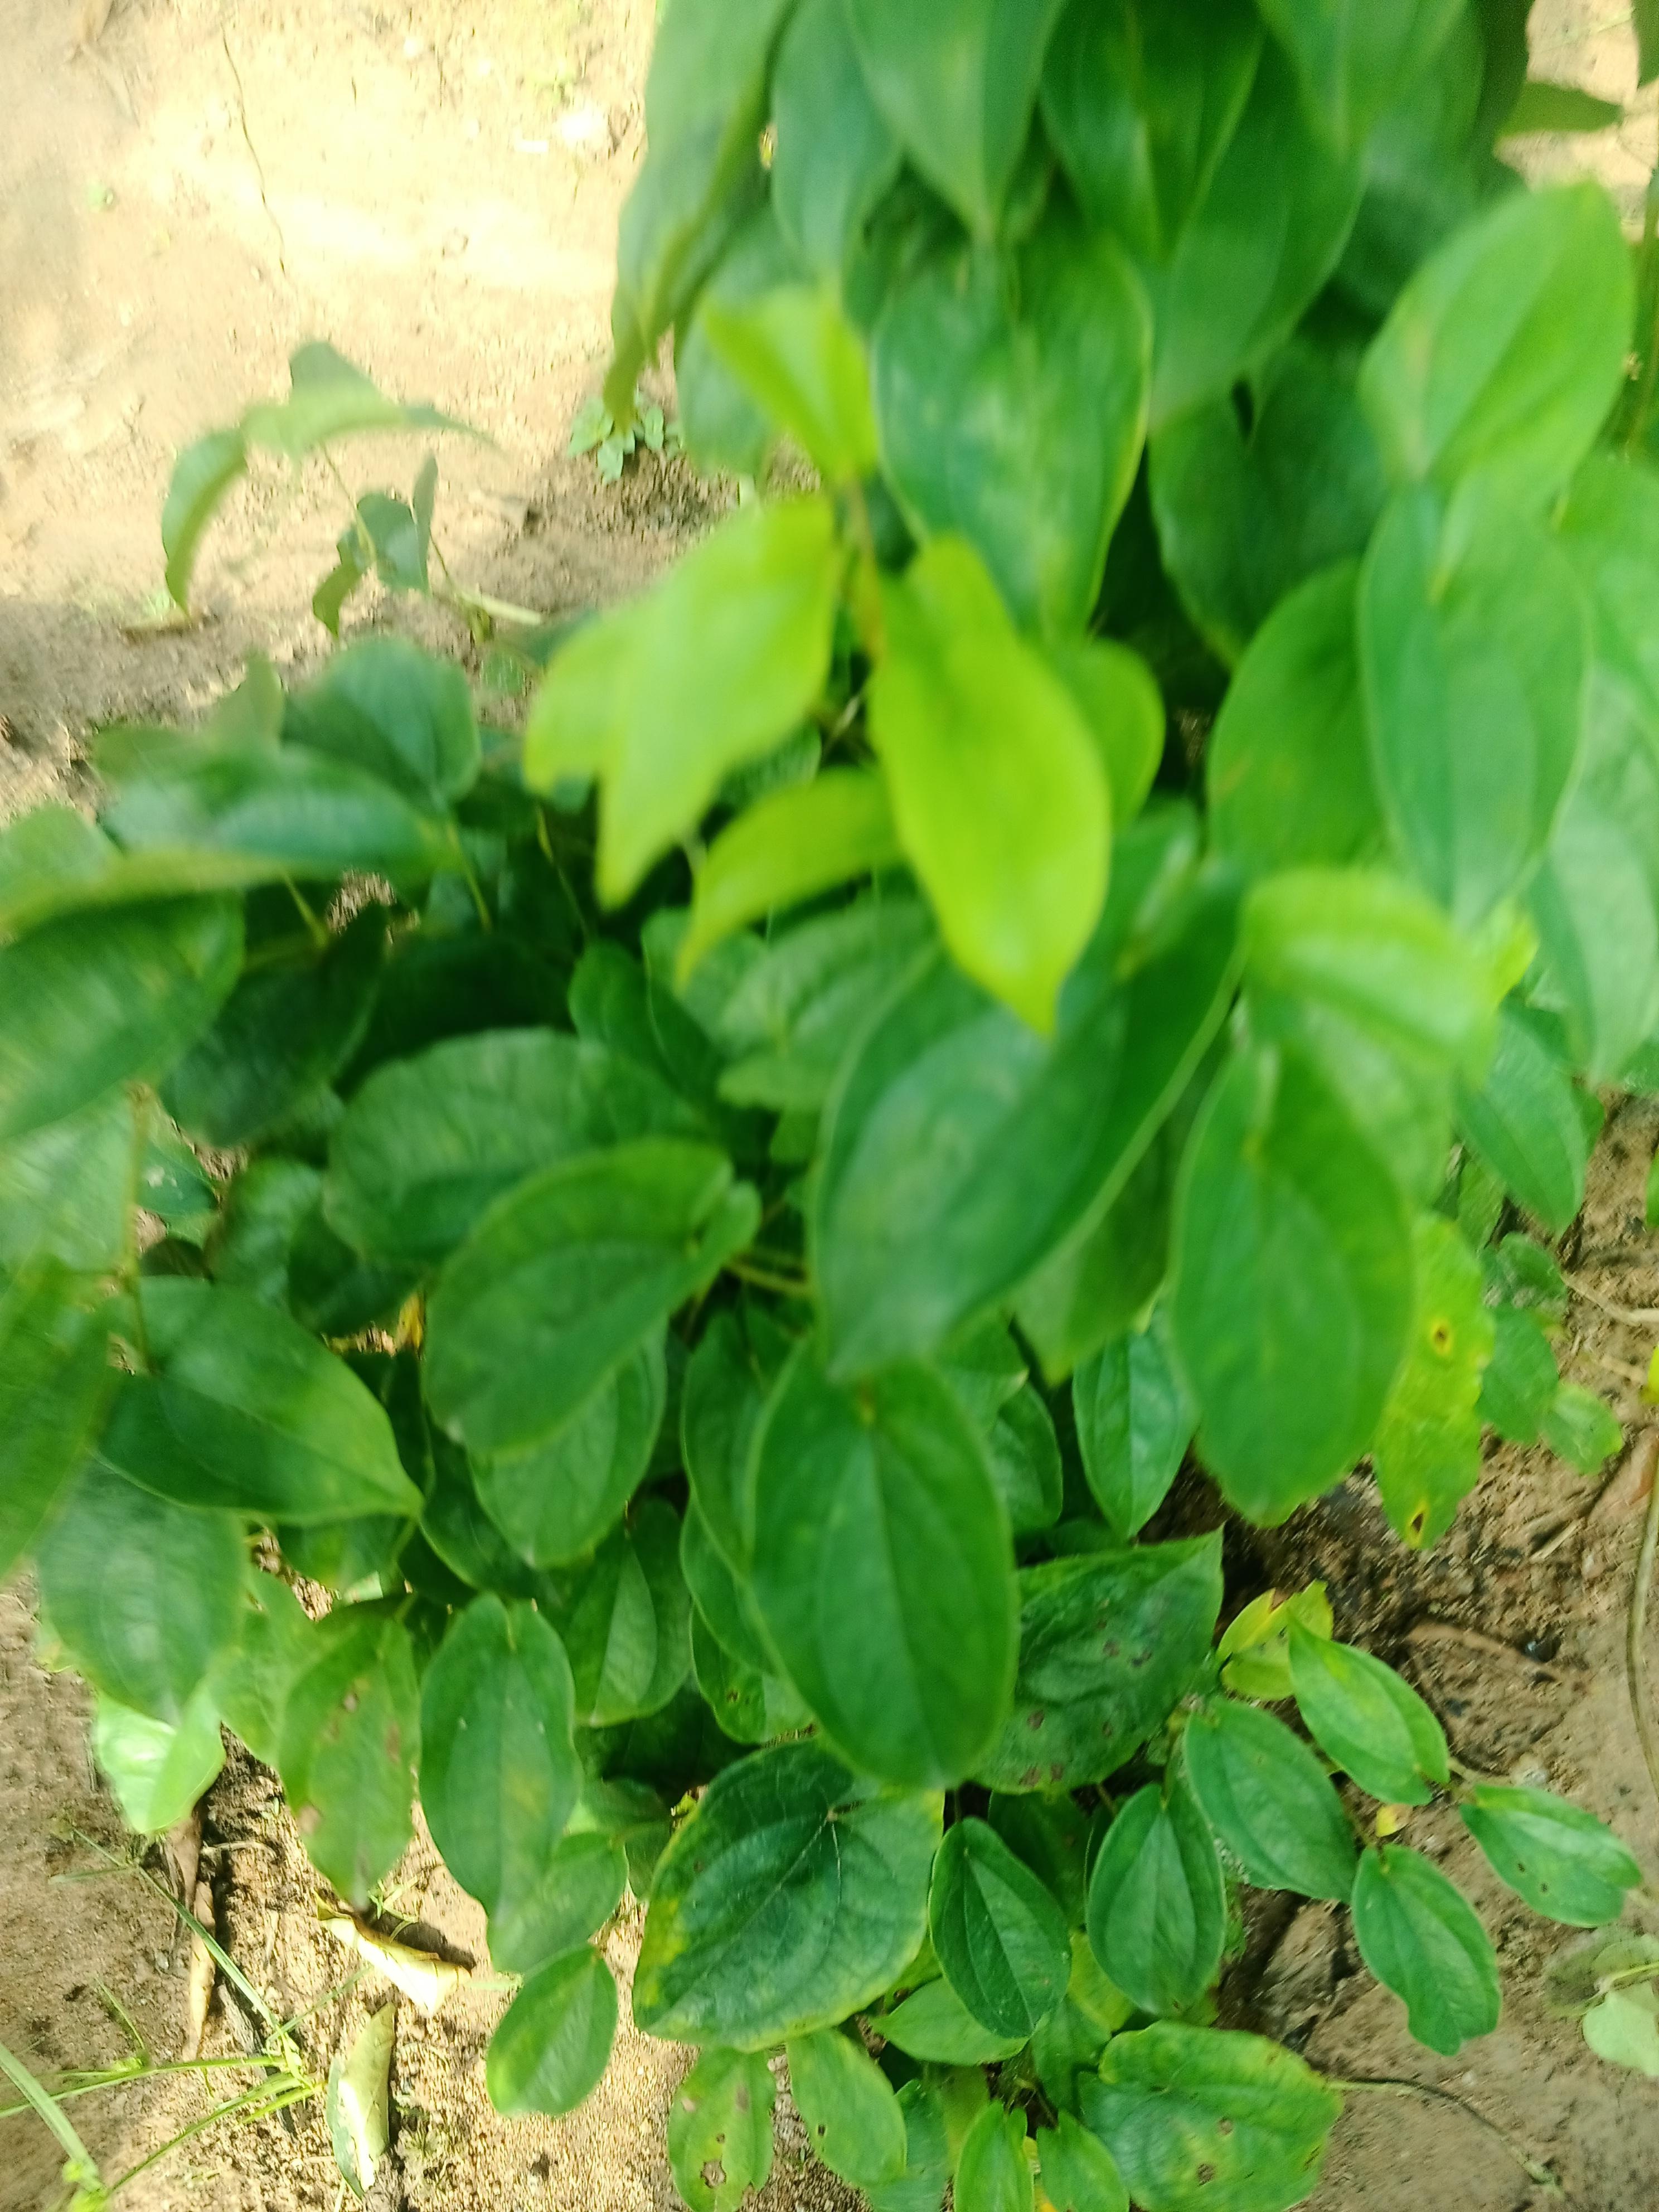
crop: yam
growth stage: vegetative
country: Nigeria
